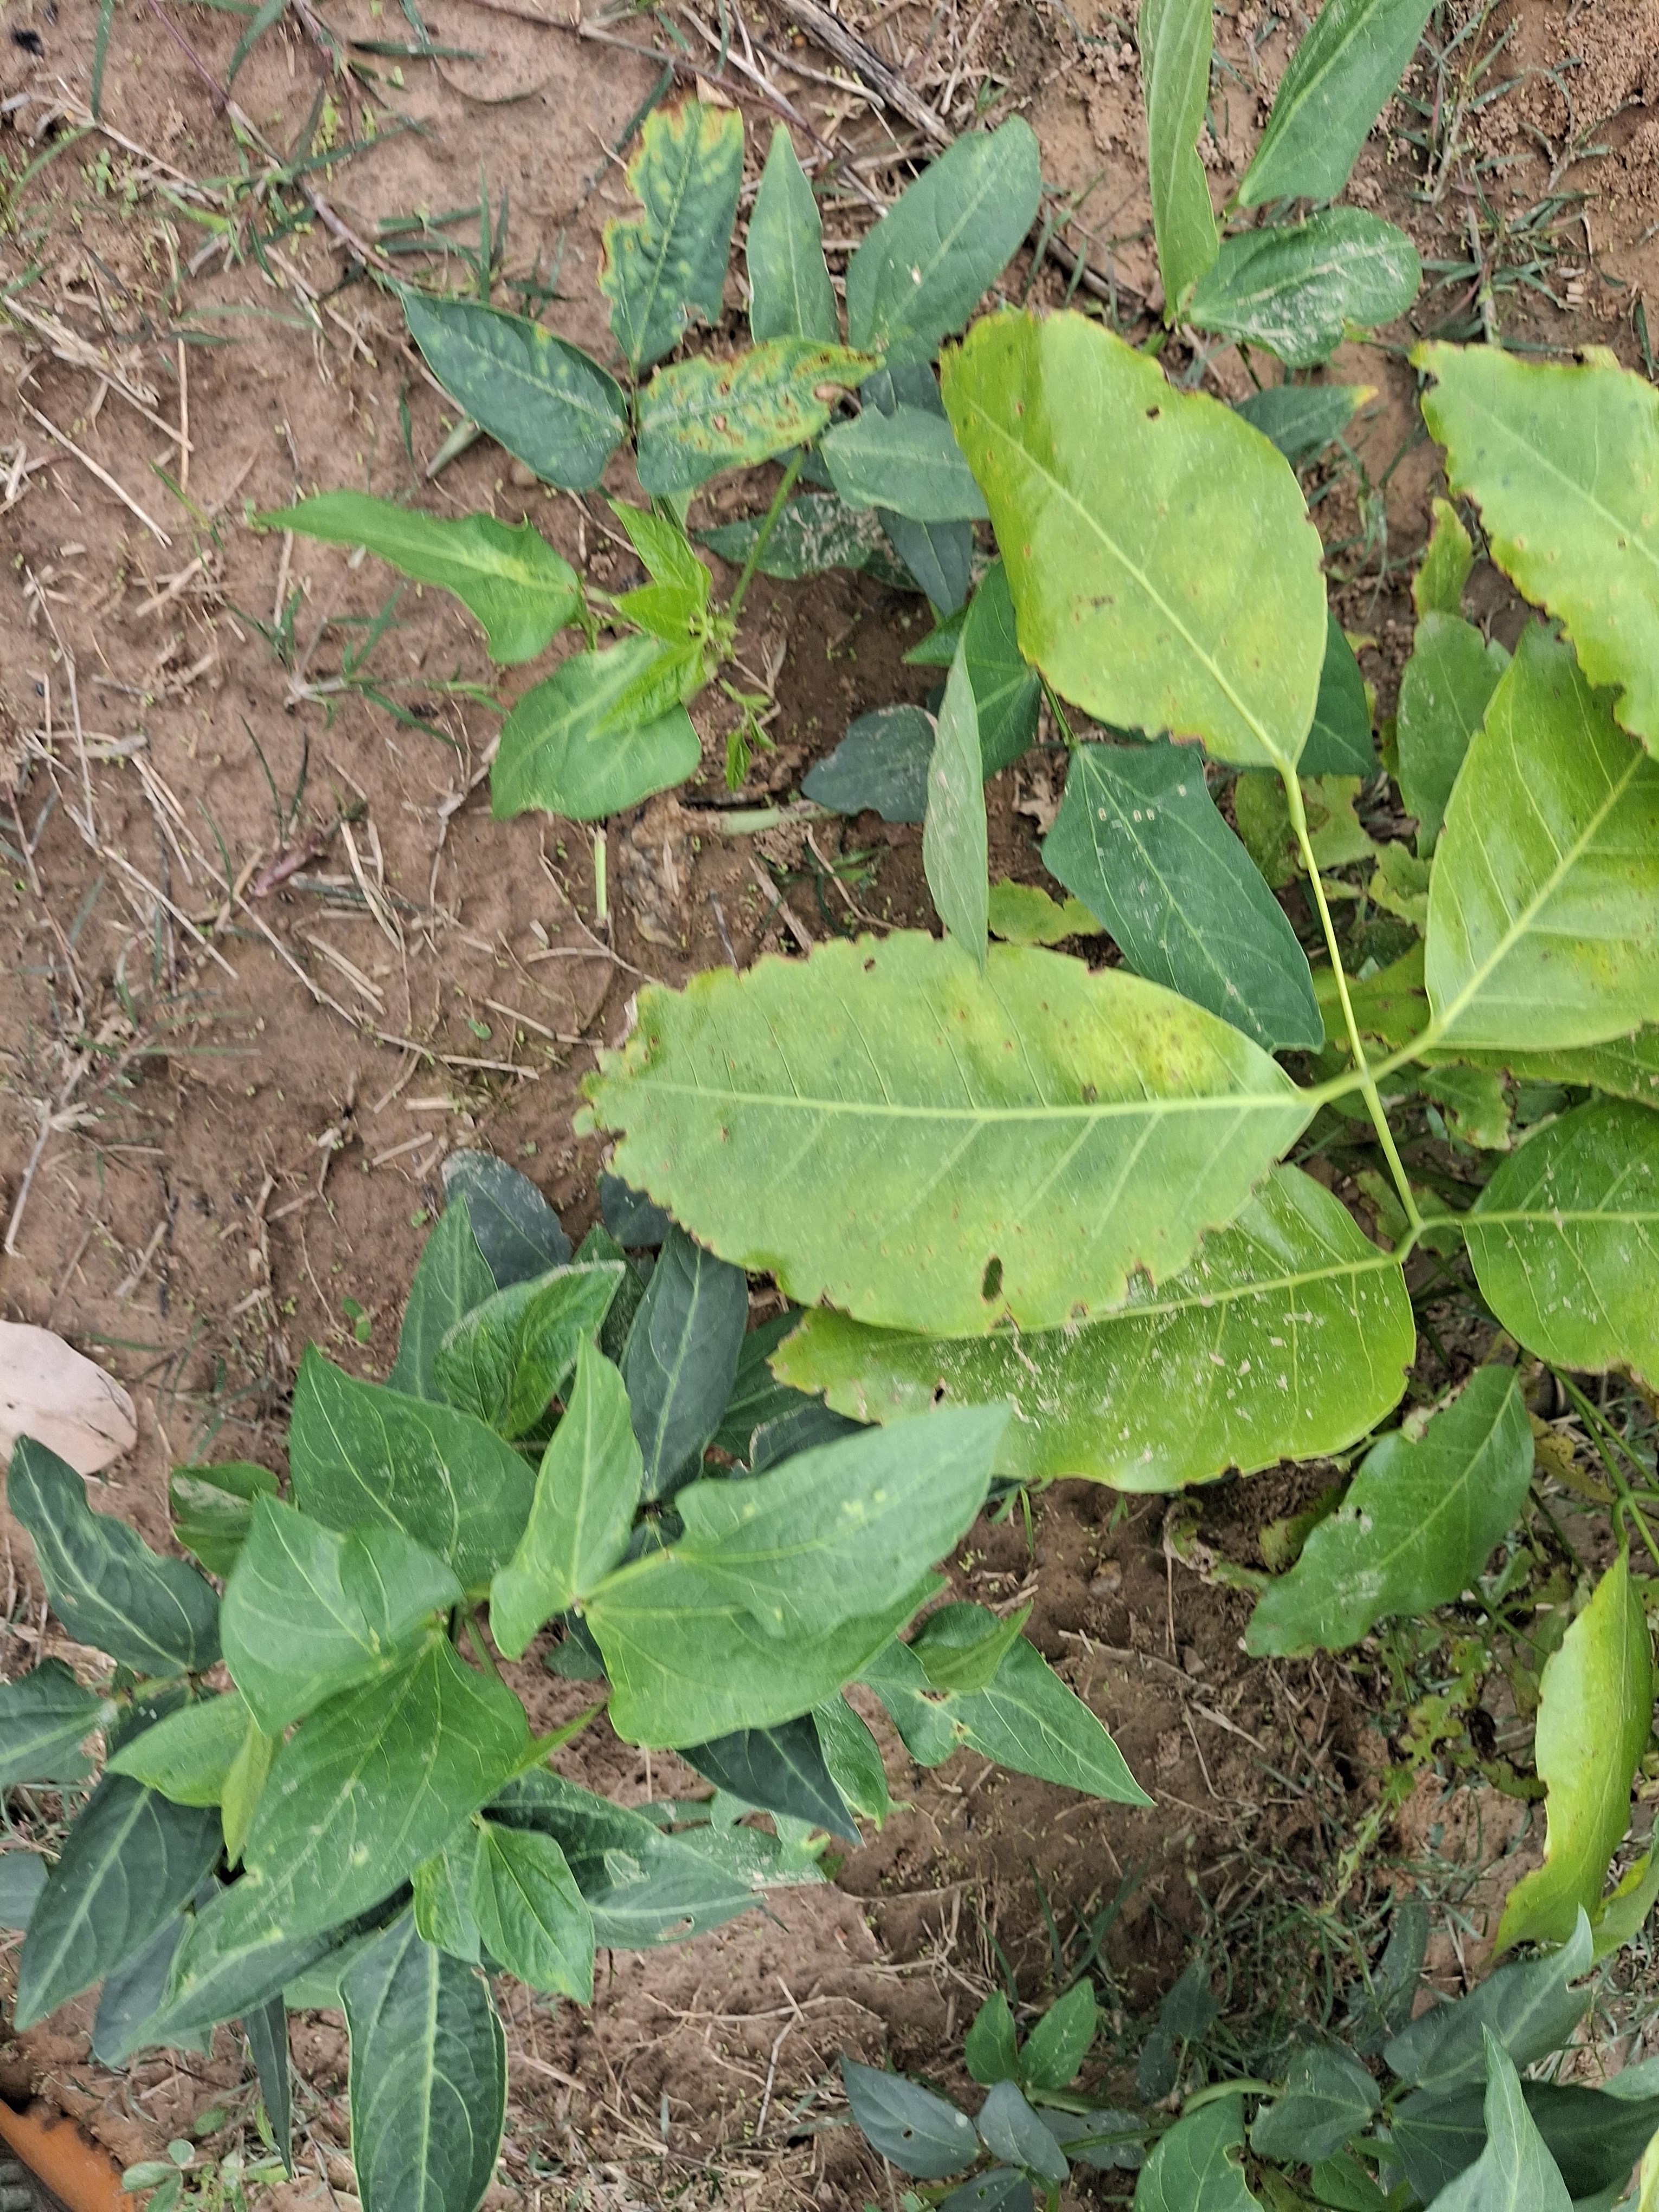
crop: cowpea
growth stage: vegetative
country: Nigeria
